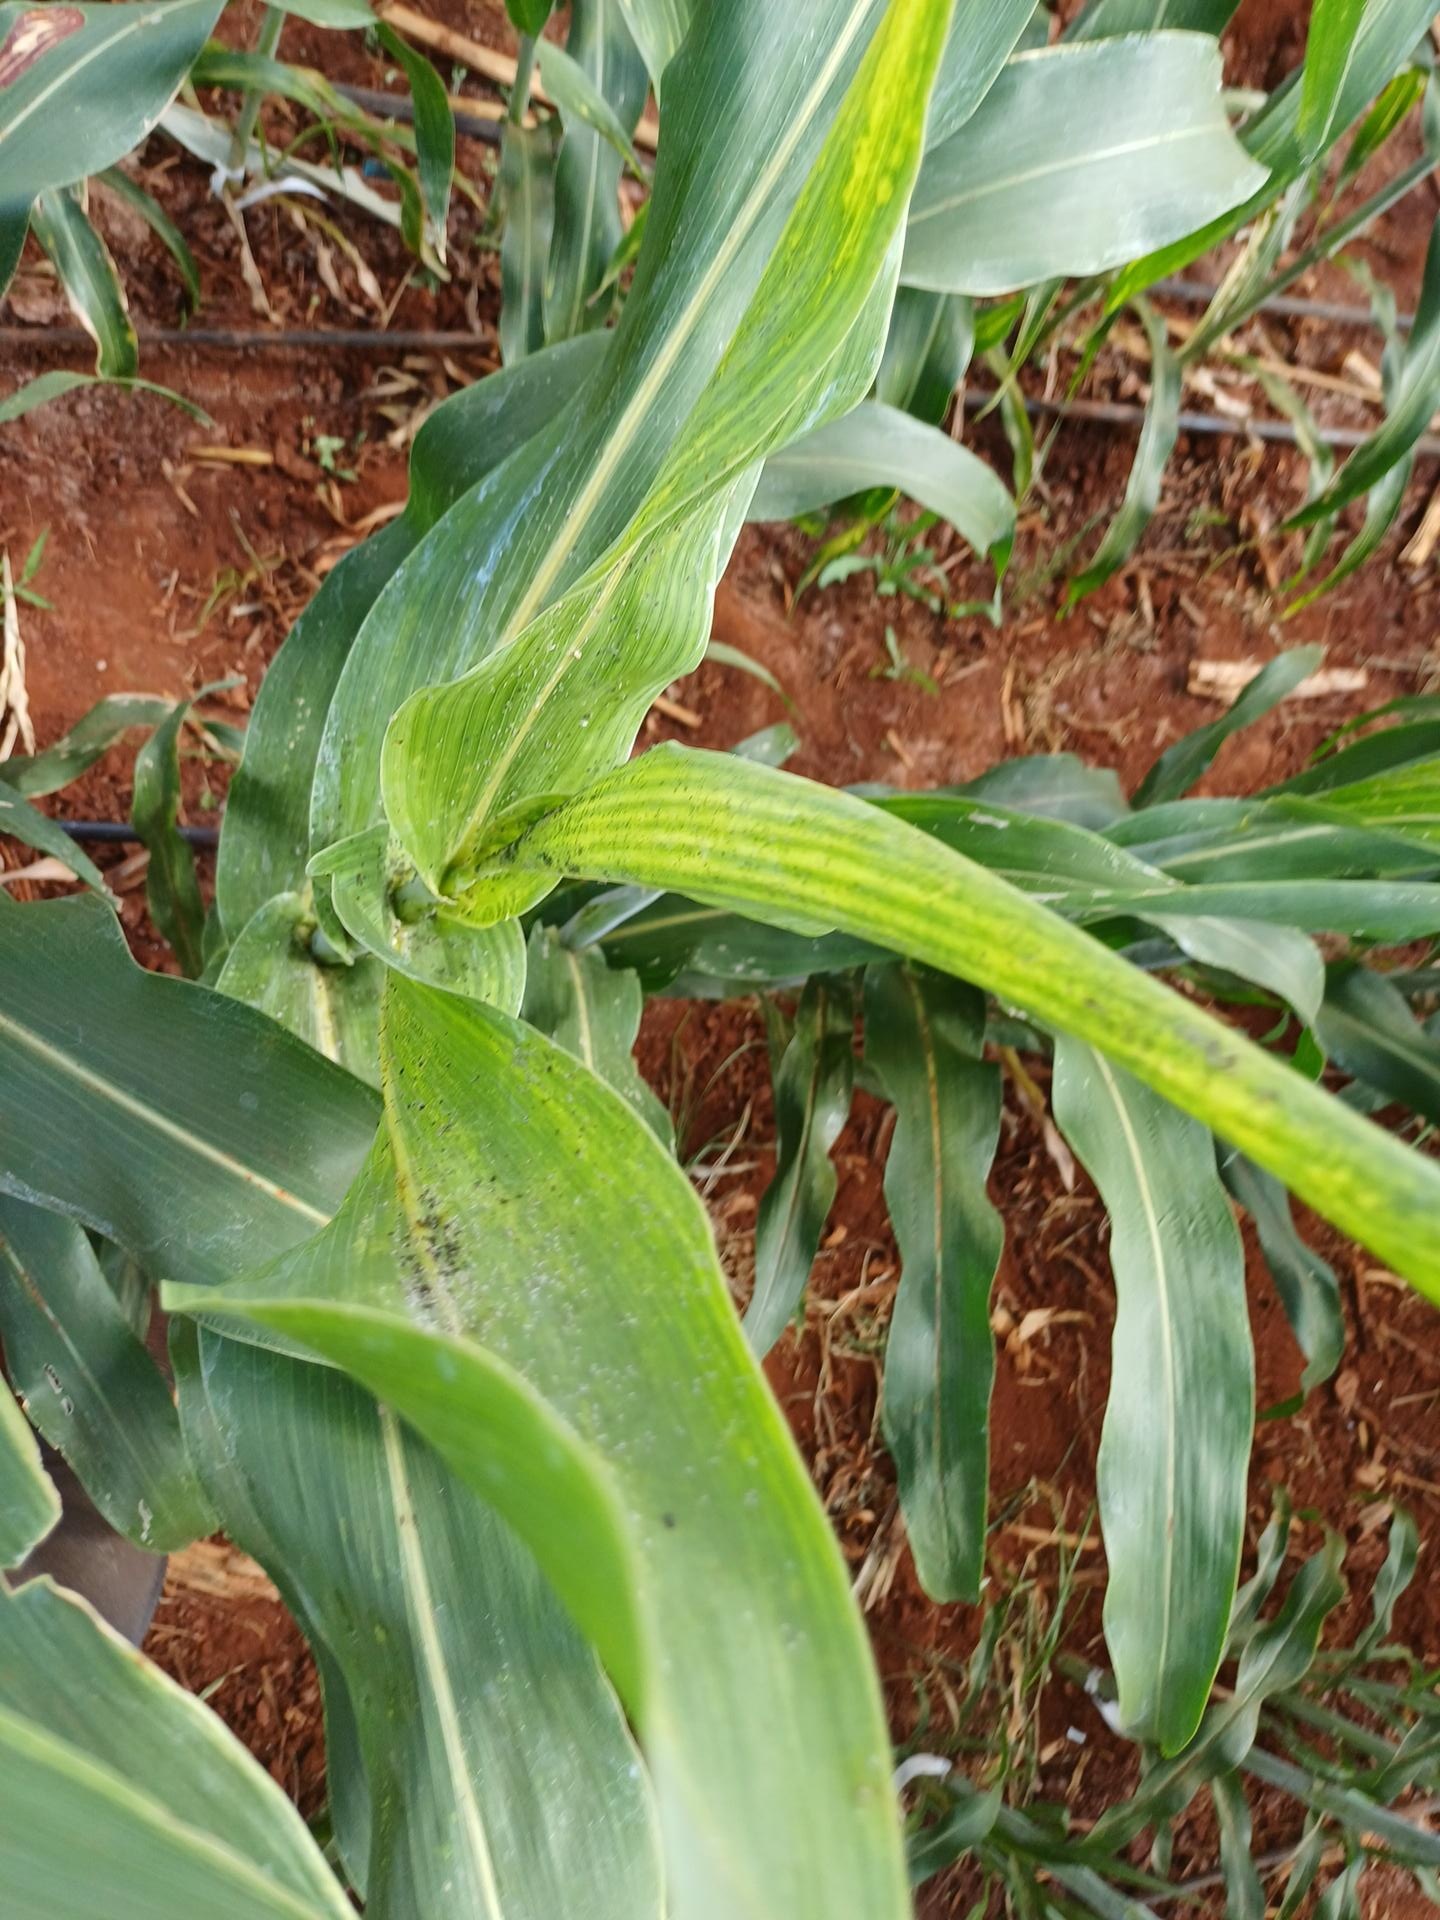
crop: sorghum
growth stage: heading tuber
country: Kenya
